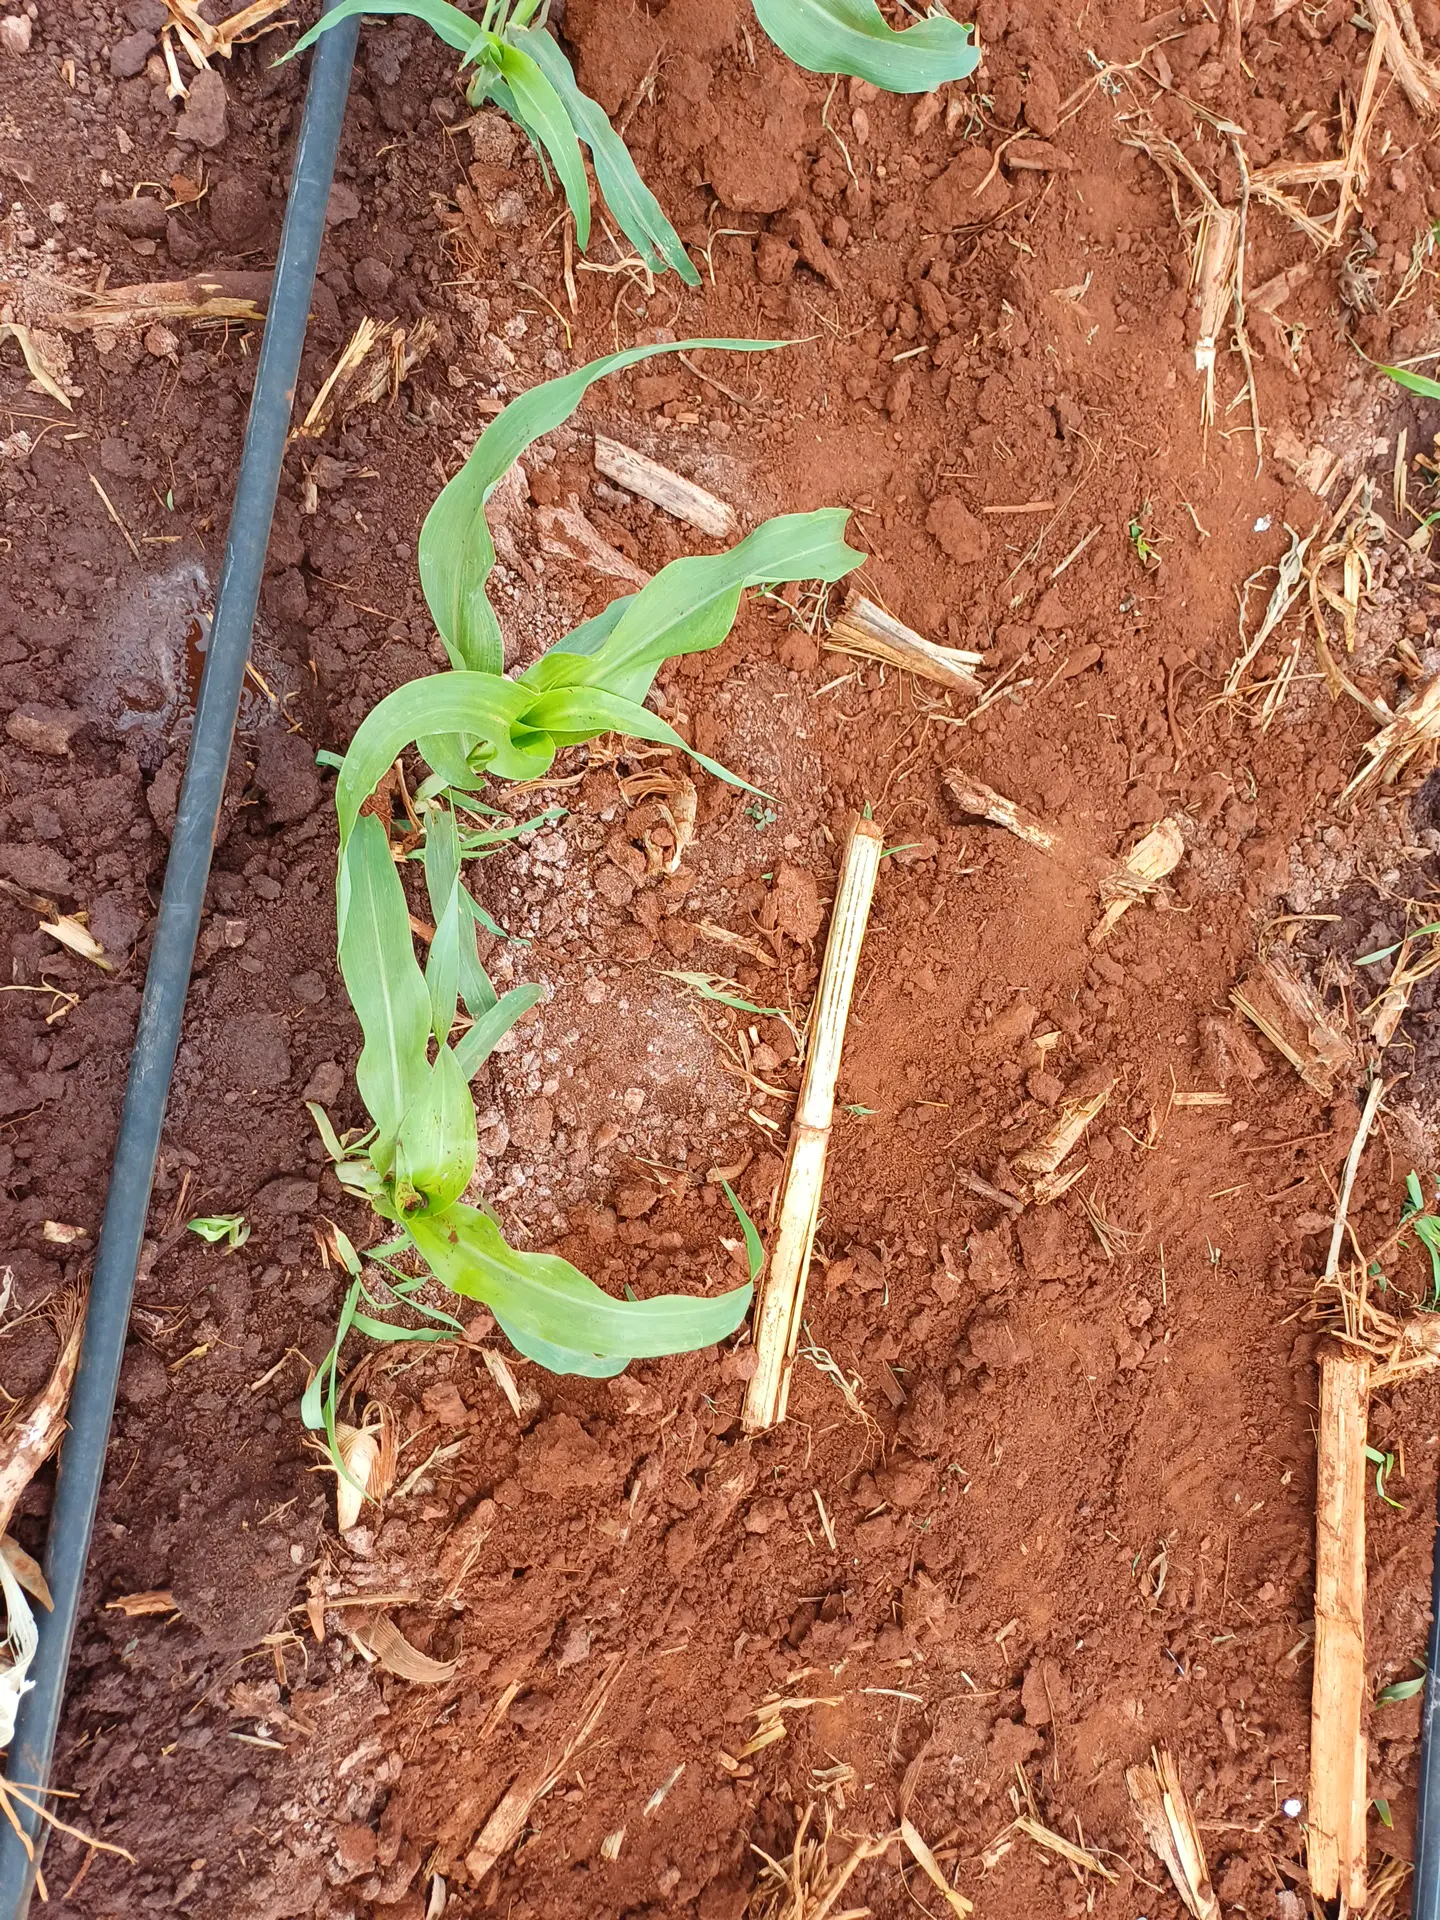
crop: sorghum
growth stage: vegetative
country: Kenya
